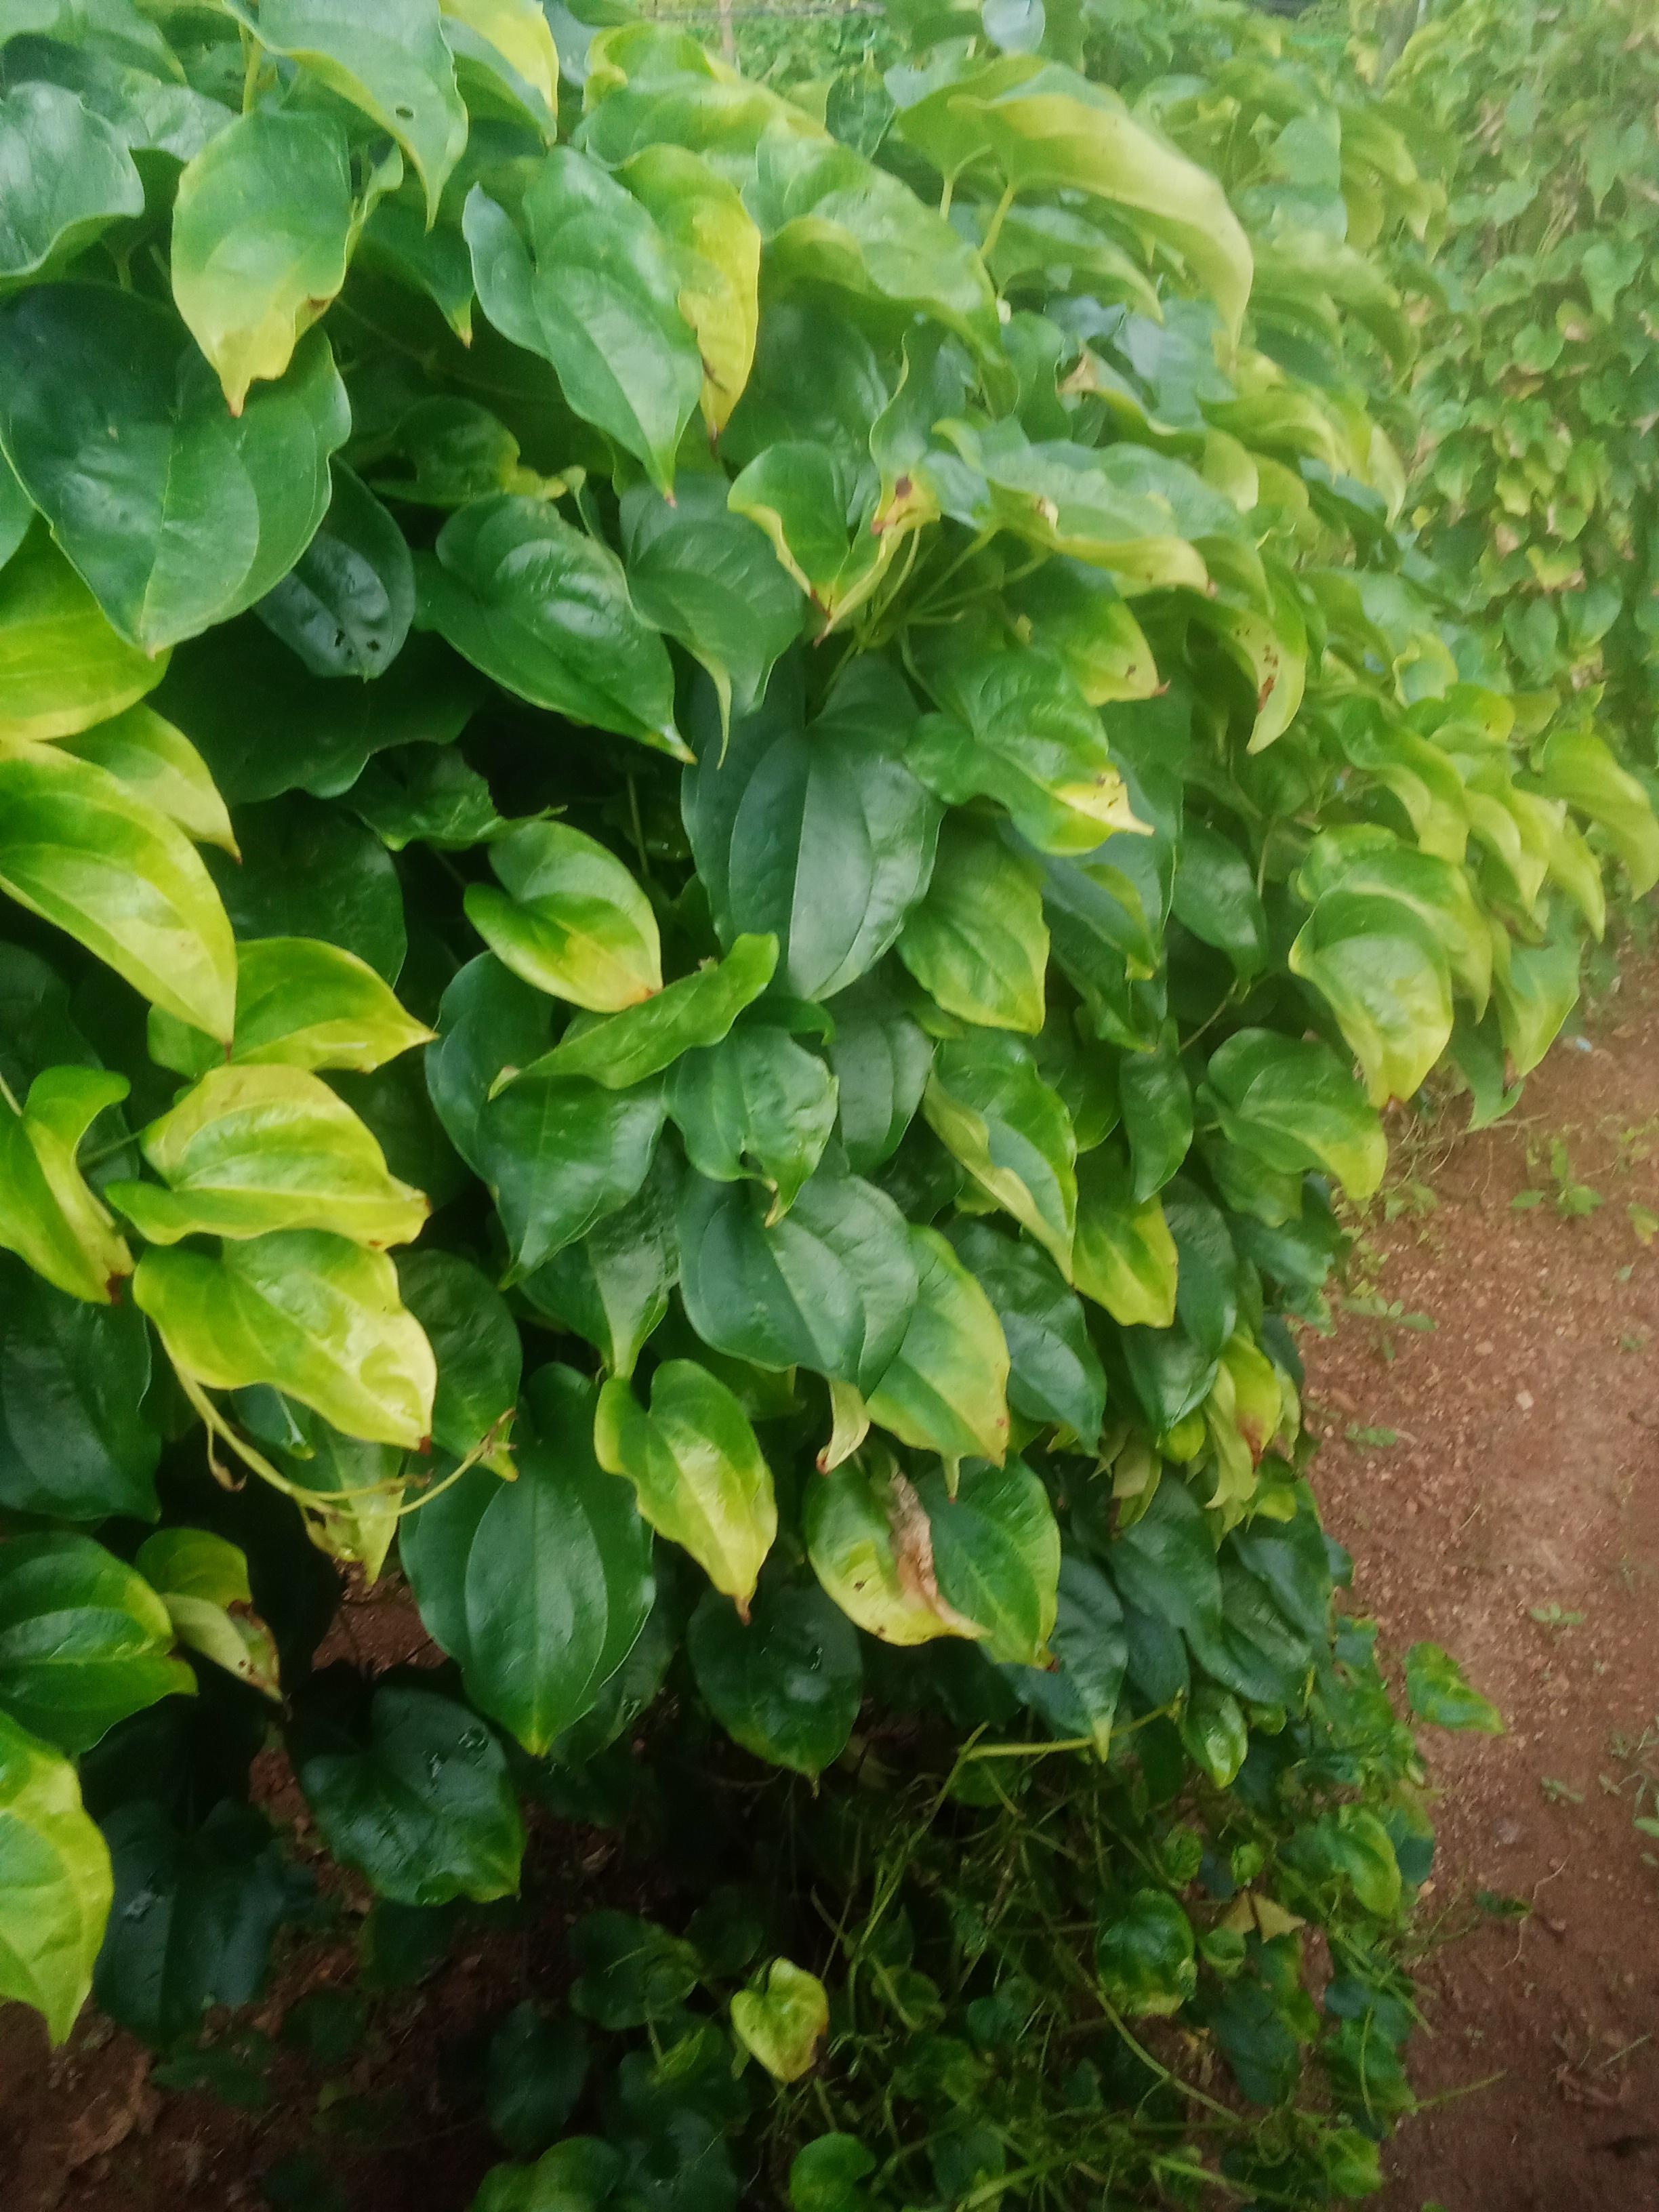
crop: yam
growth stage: vegetative
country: Nigeria
